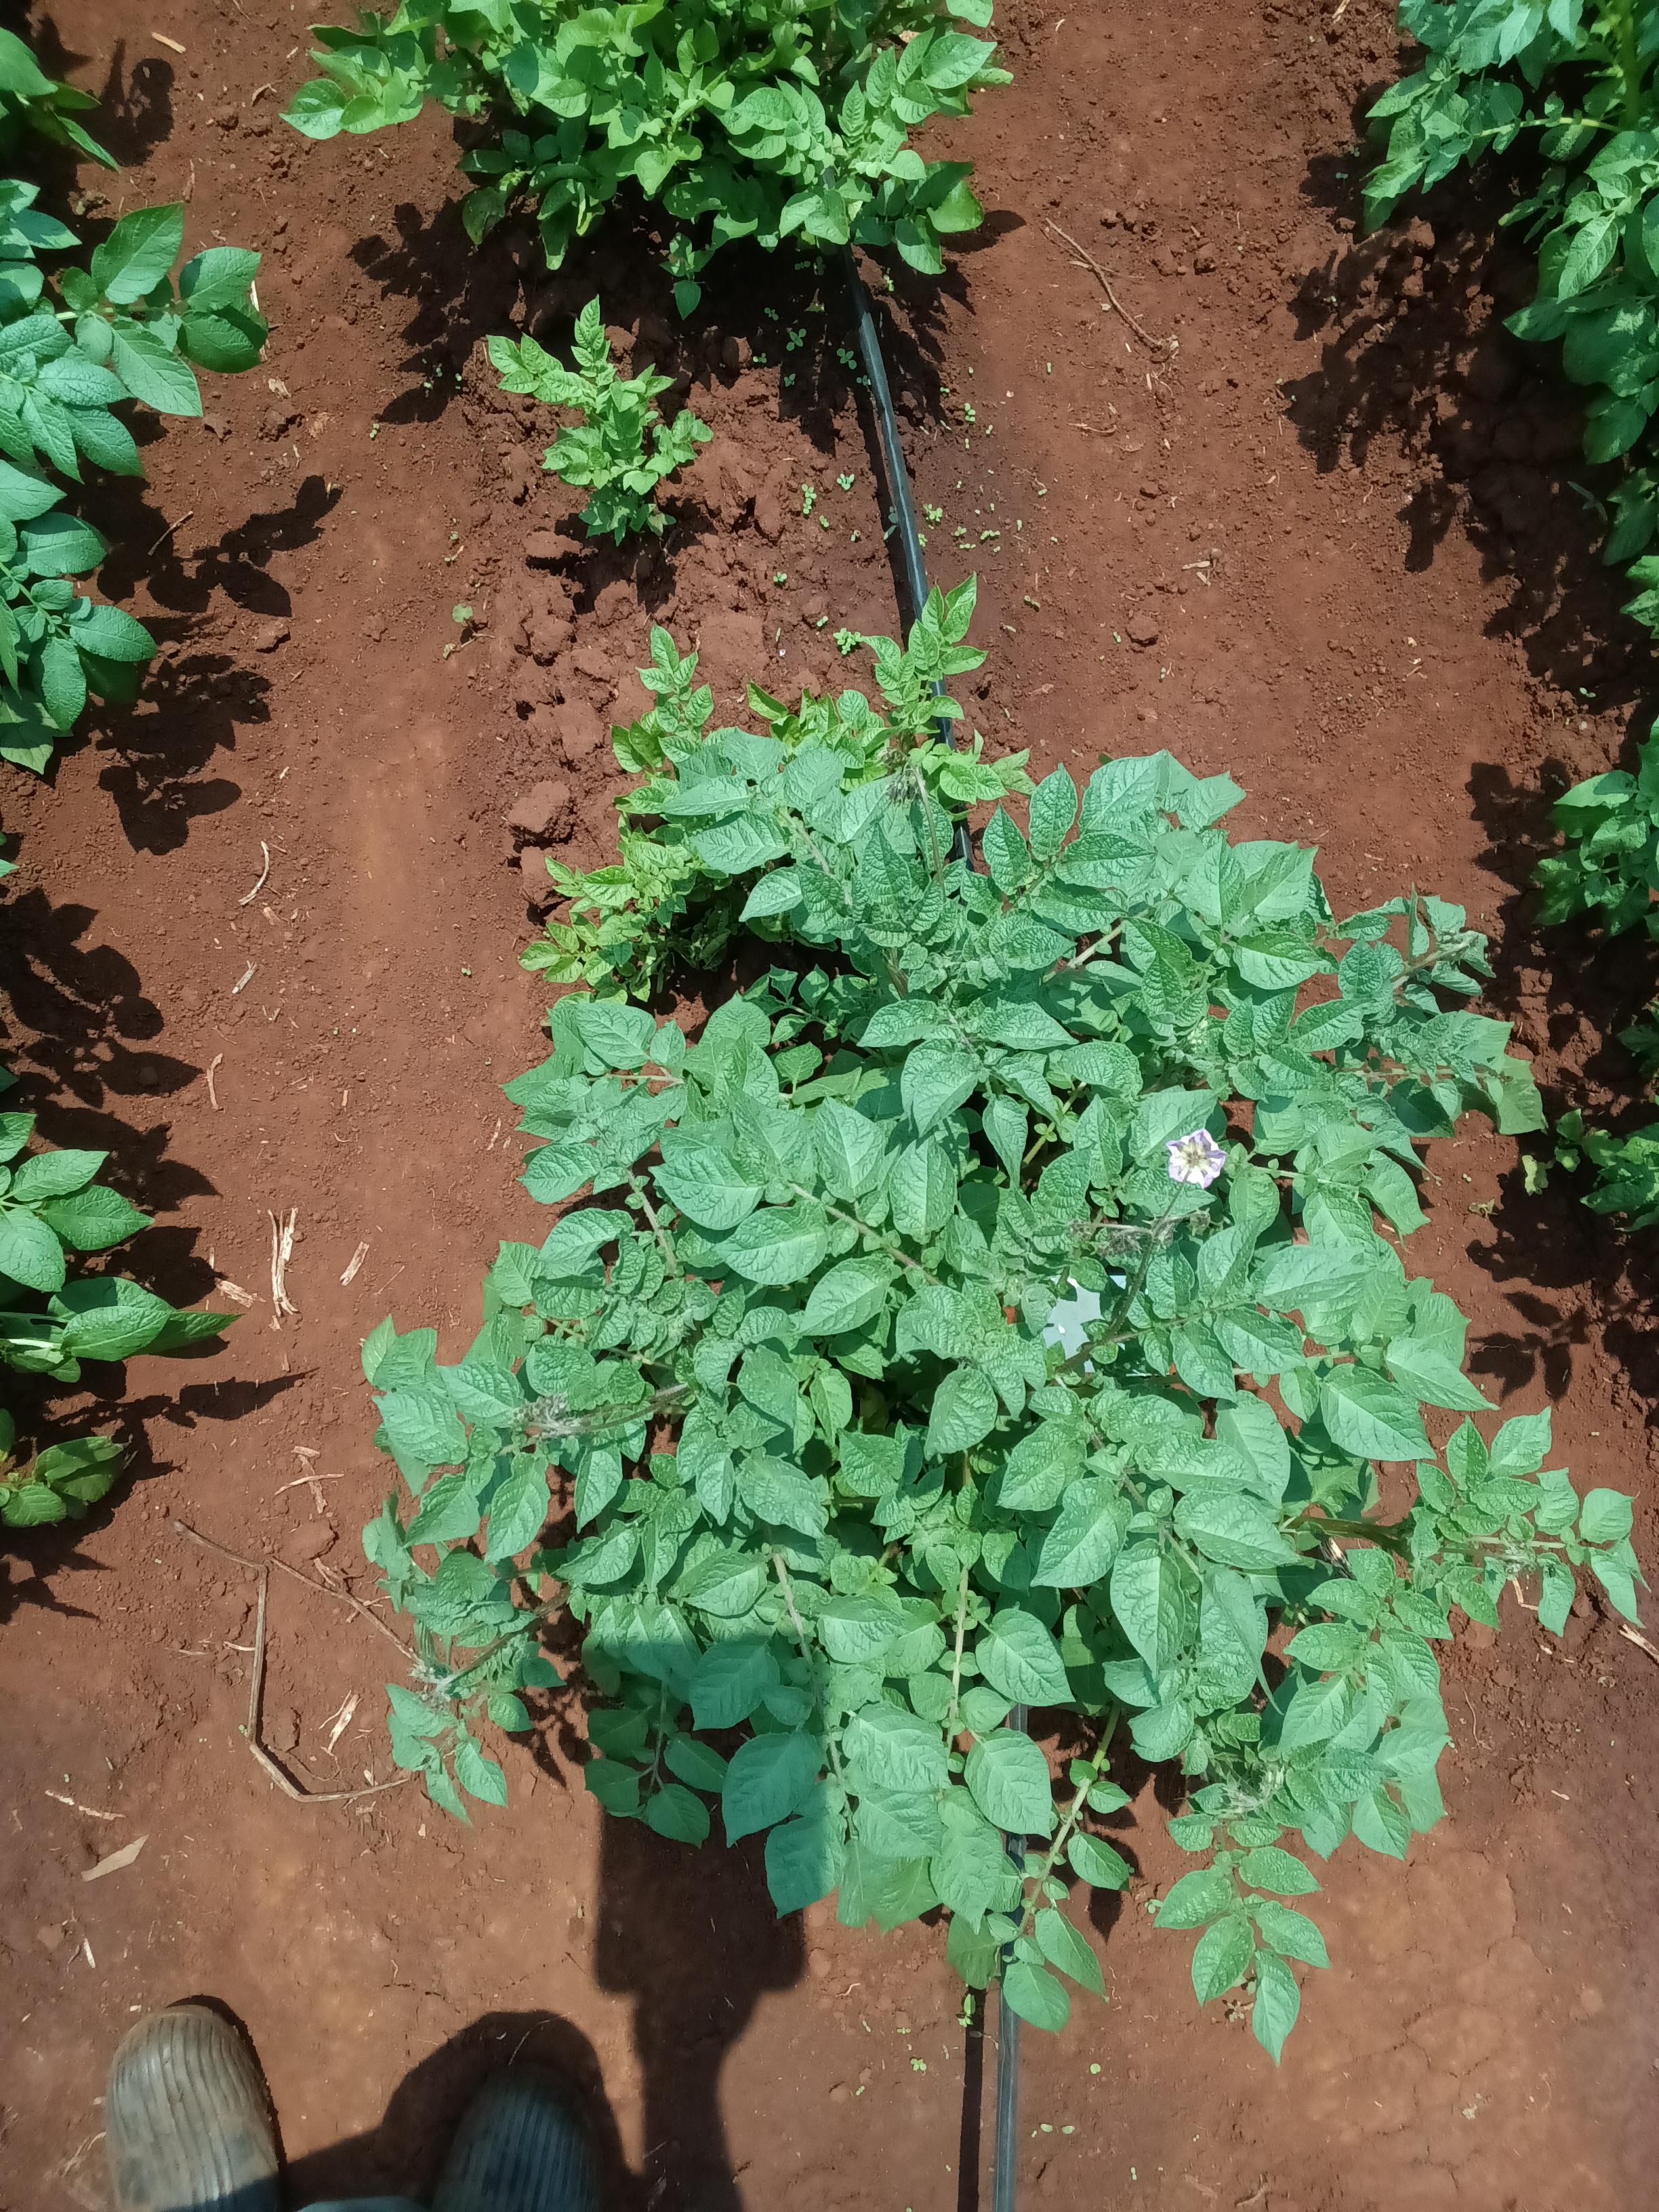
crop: potato
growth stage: vegetative
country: Kenya
